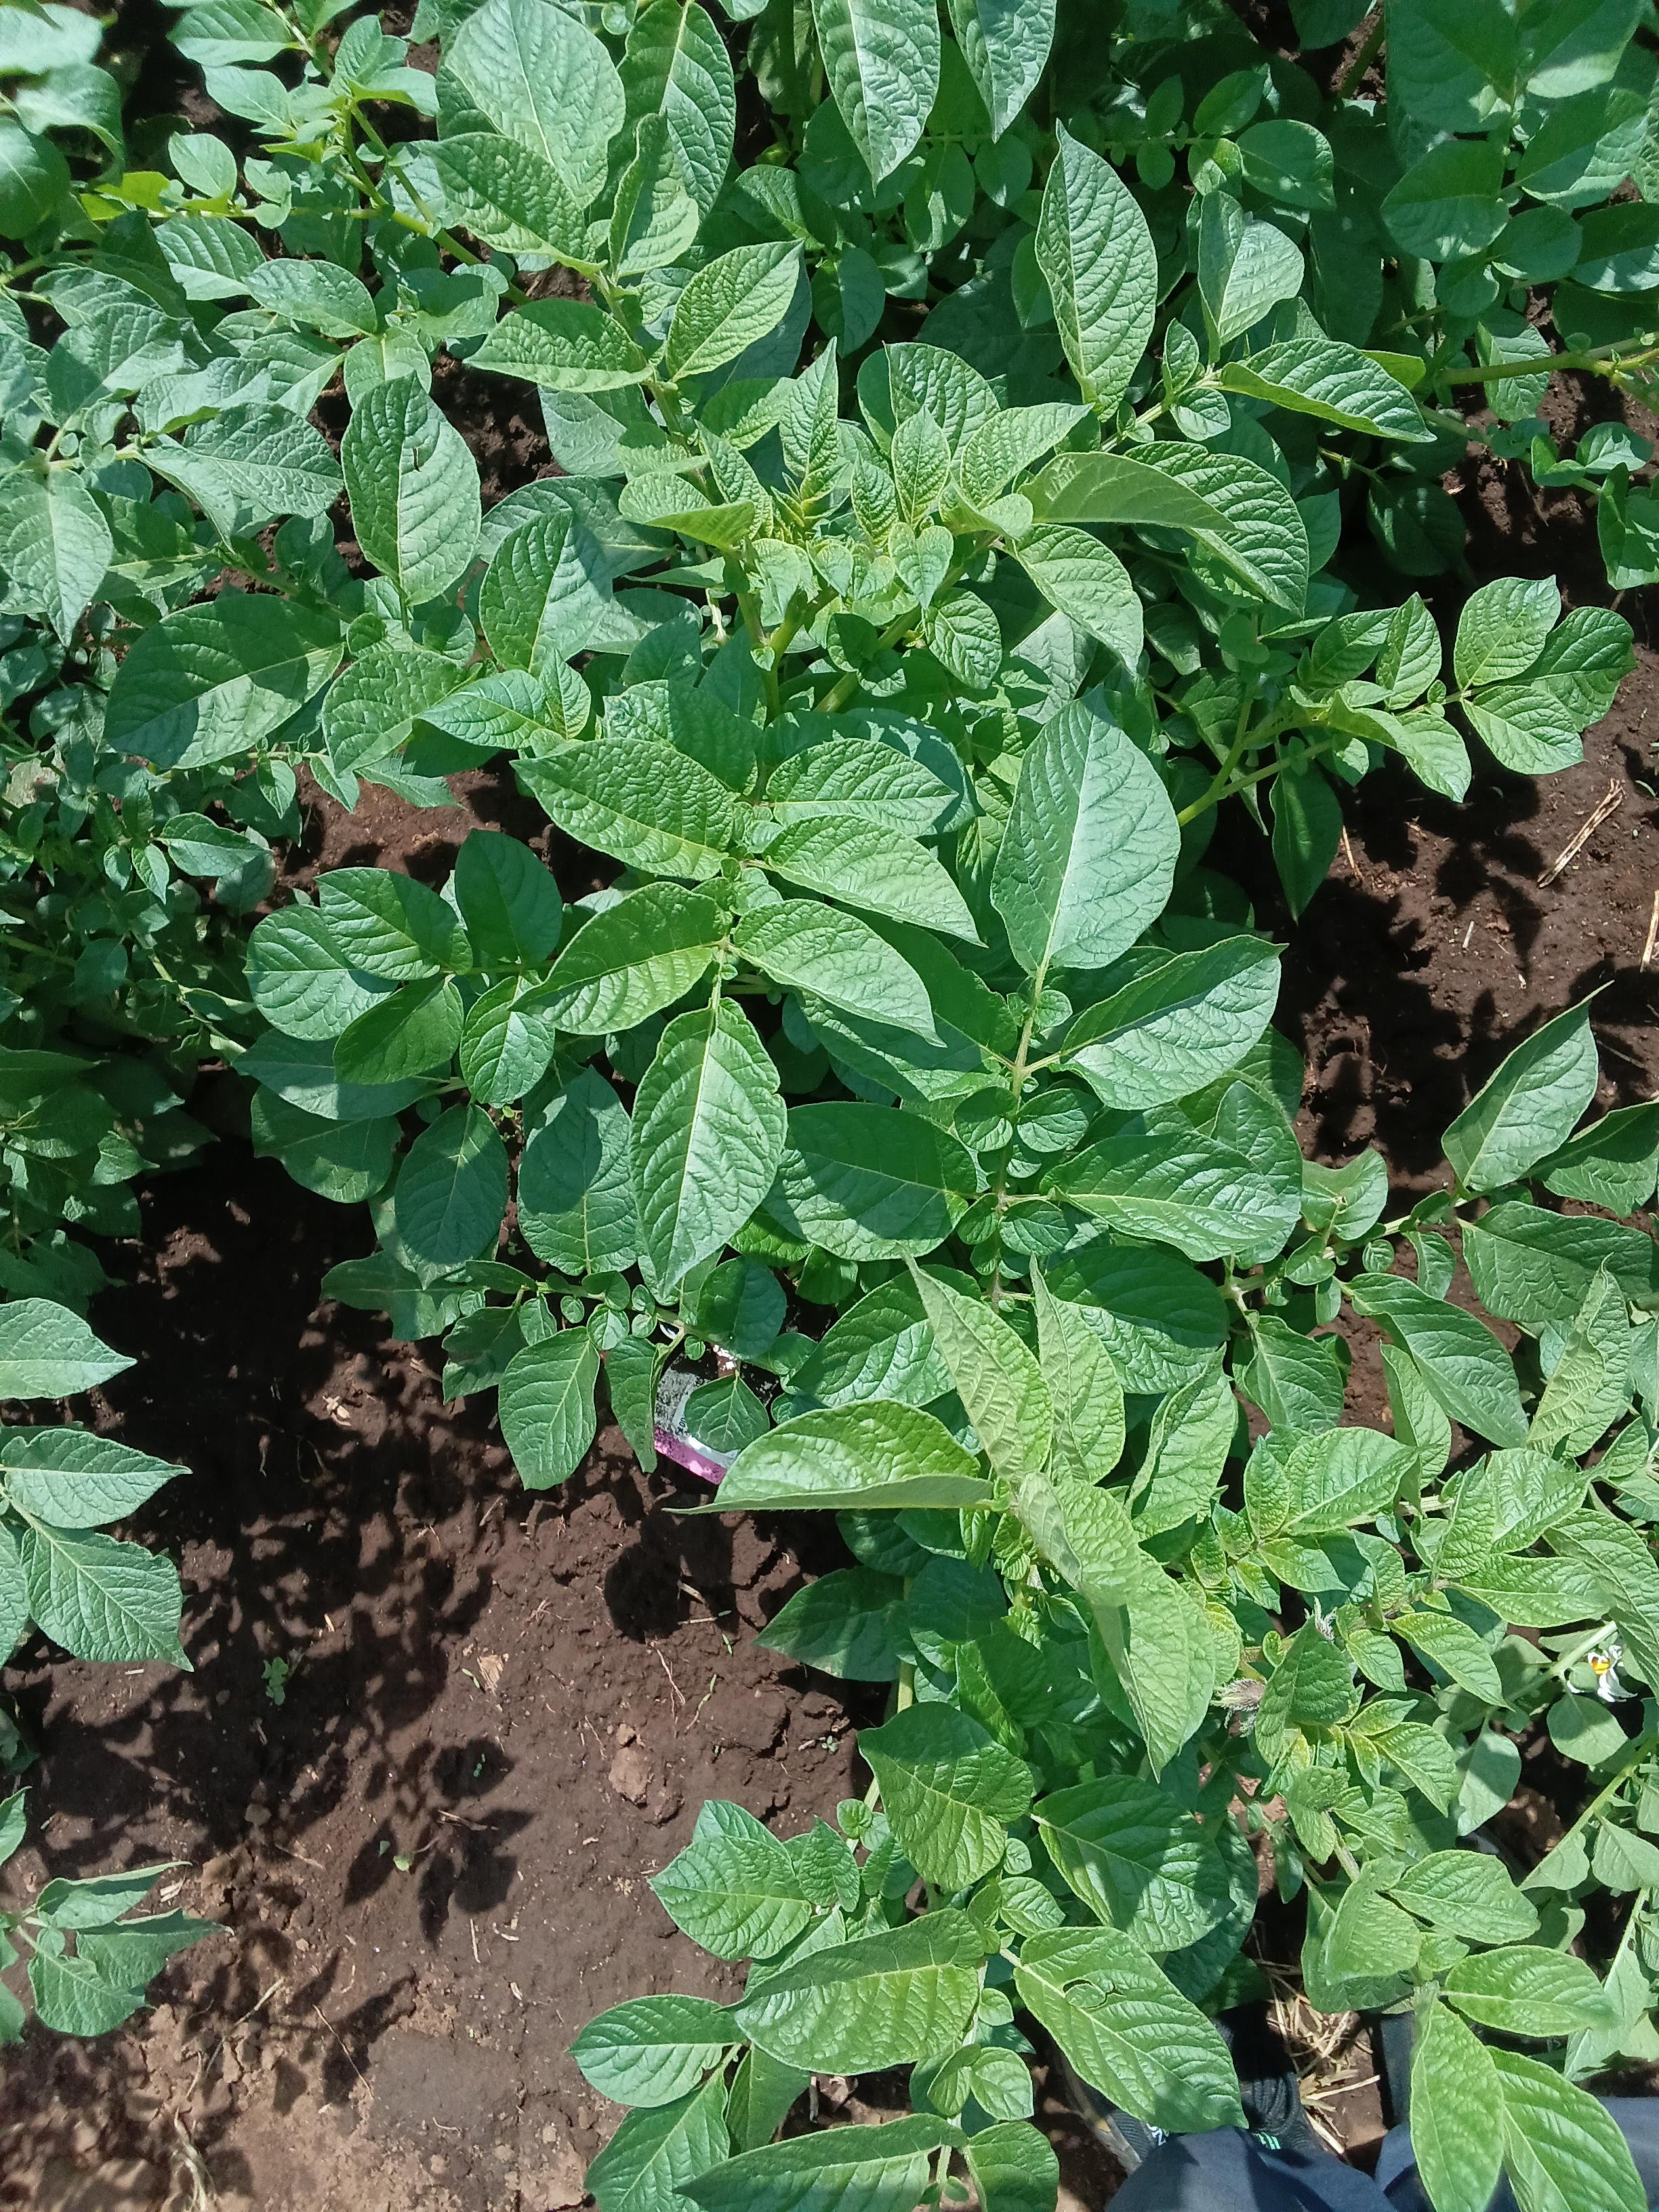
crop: potato
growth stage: vegetative
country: Kenya
